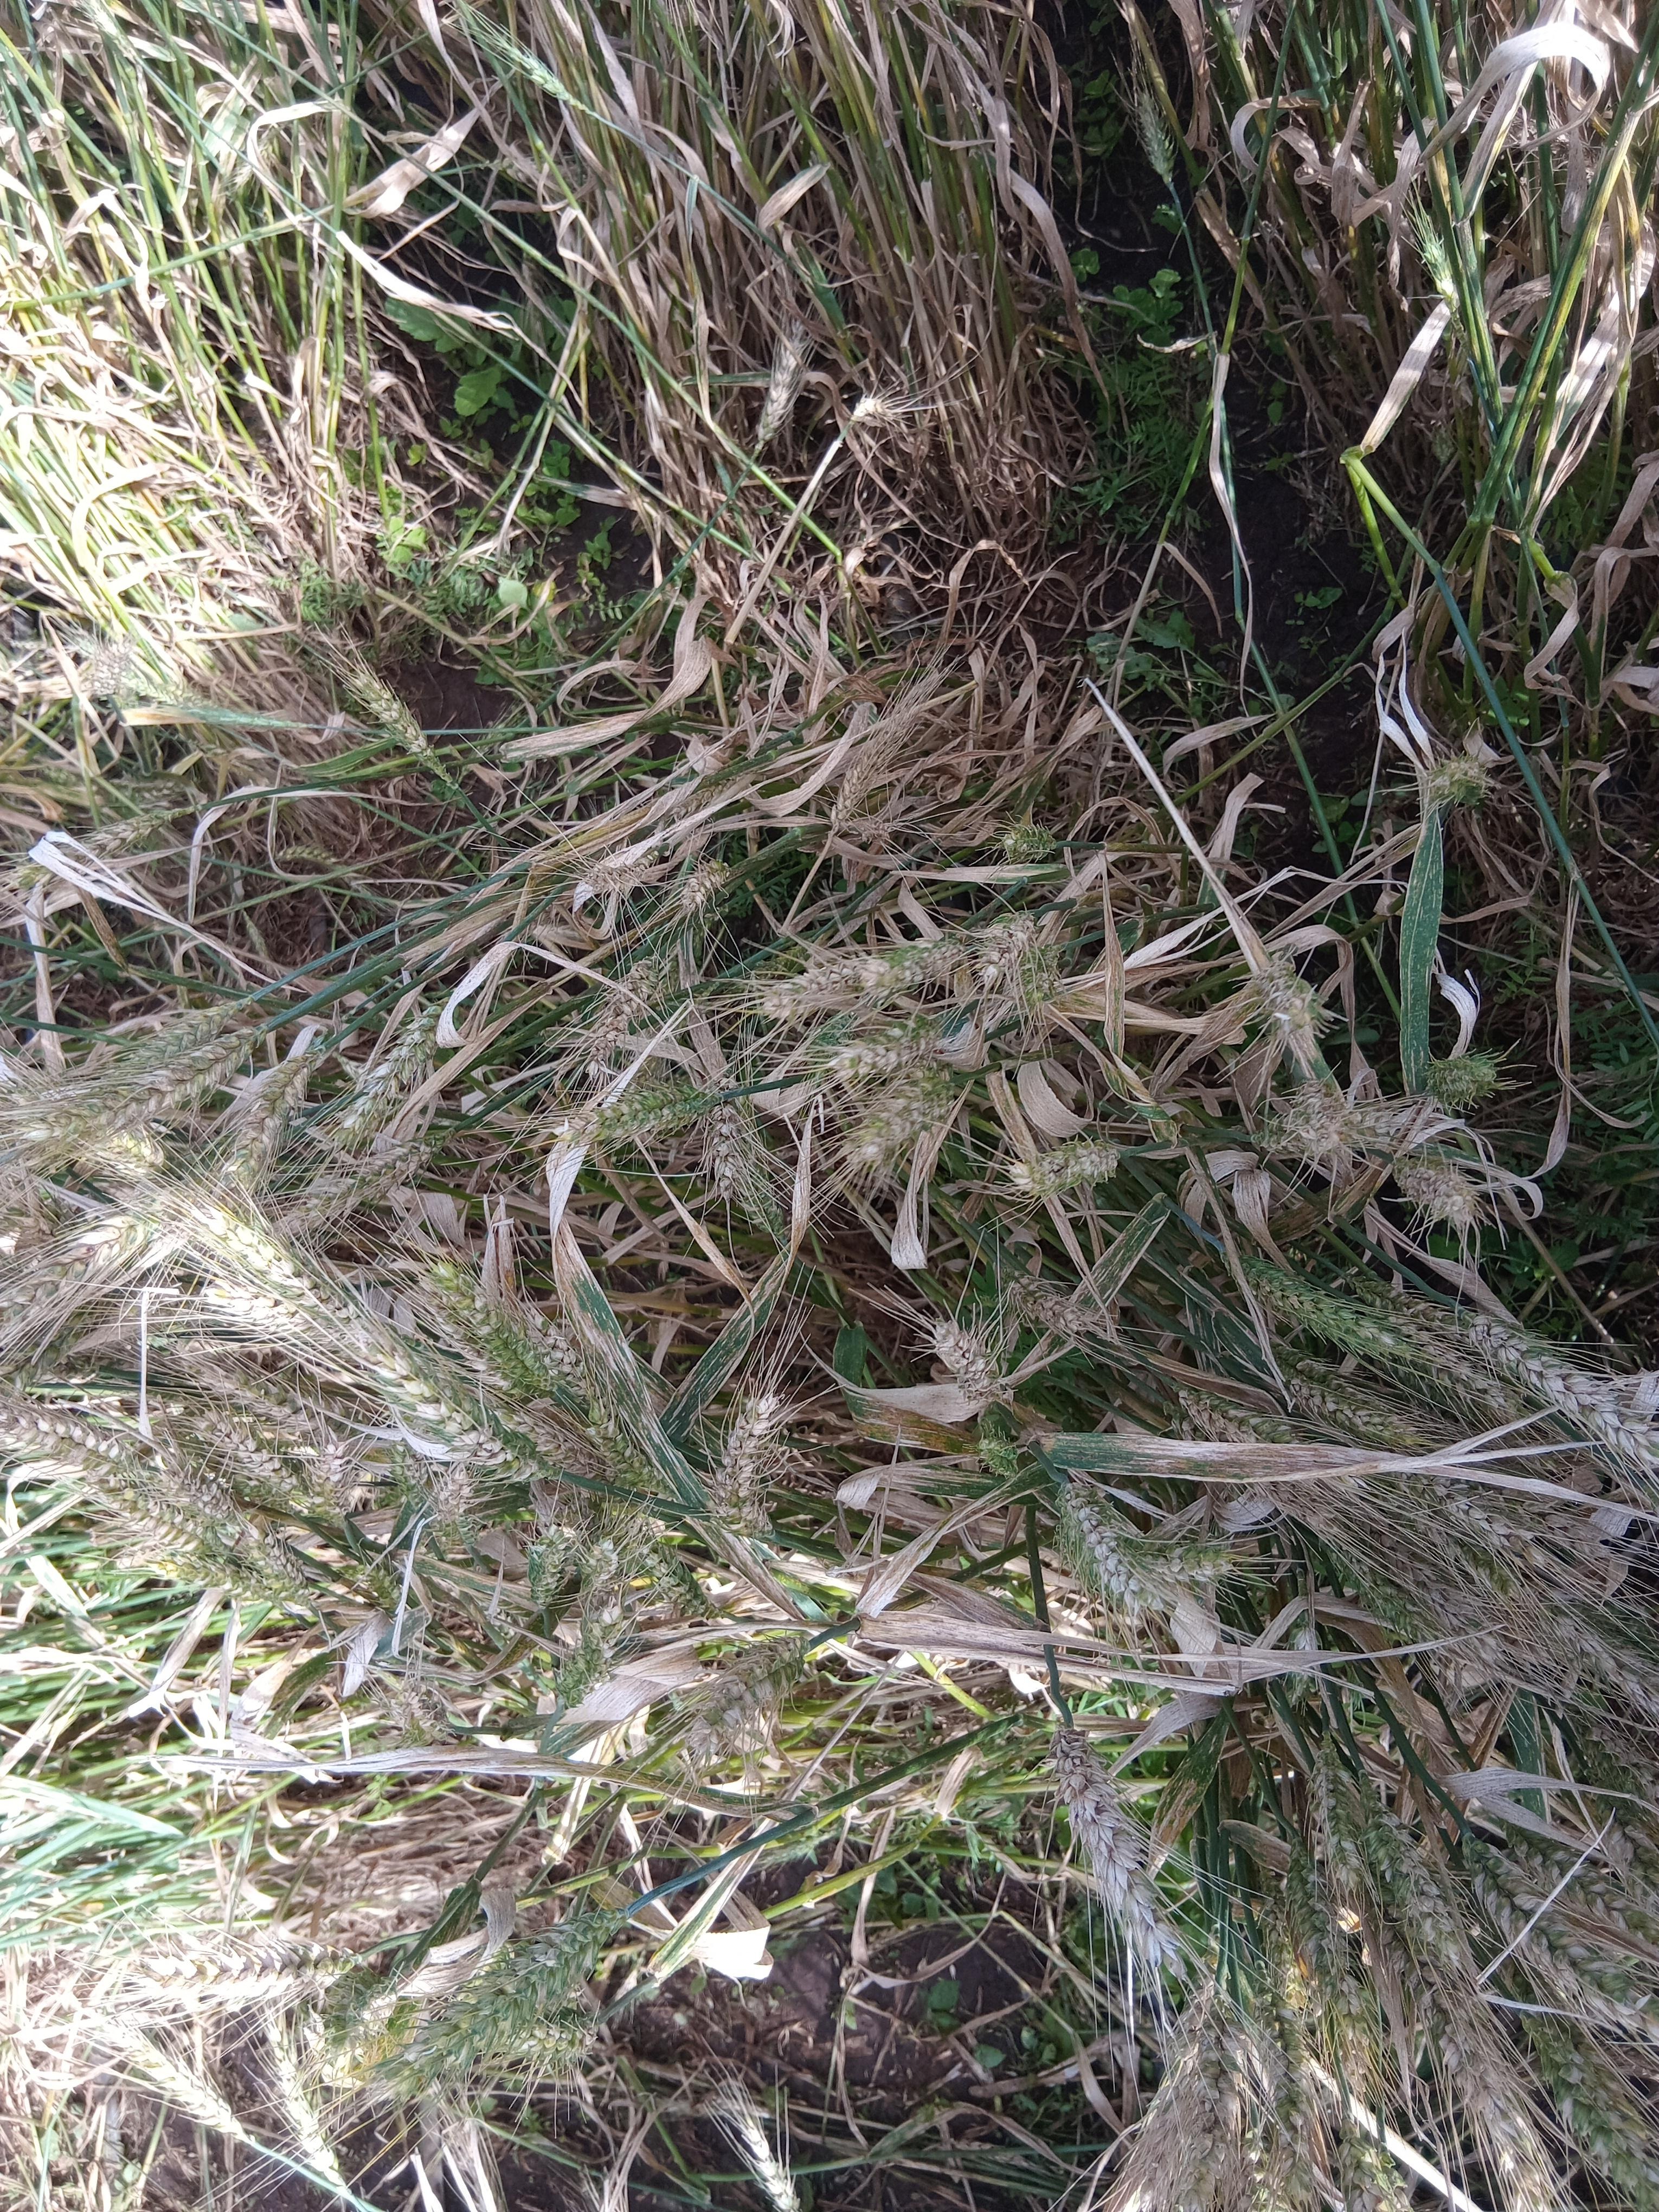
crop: wheat
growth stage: maturity
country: Kenya
